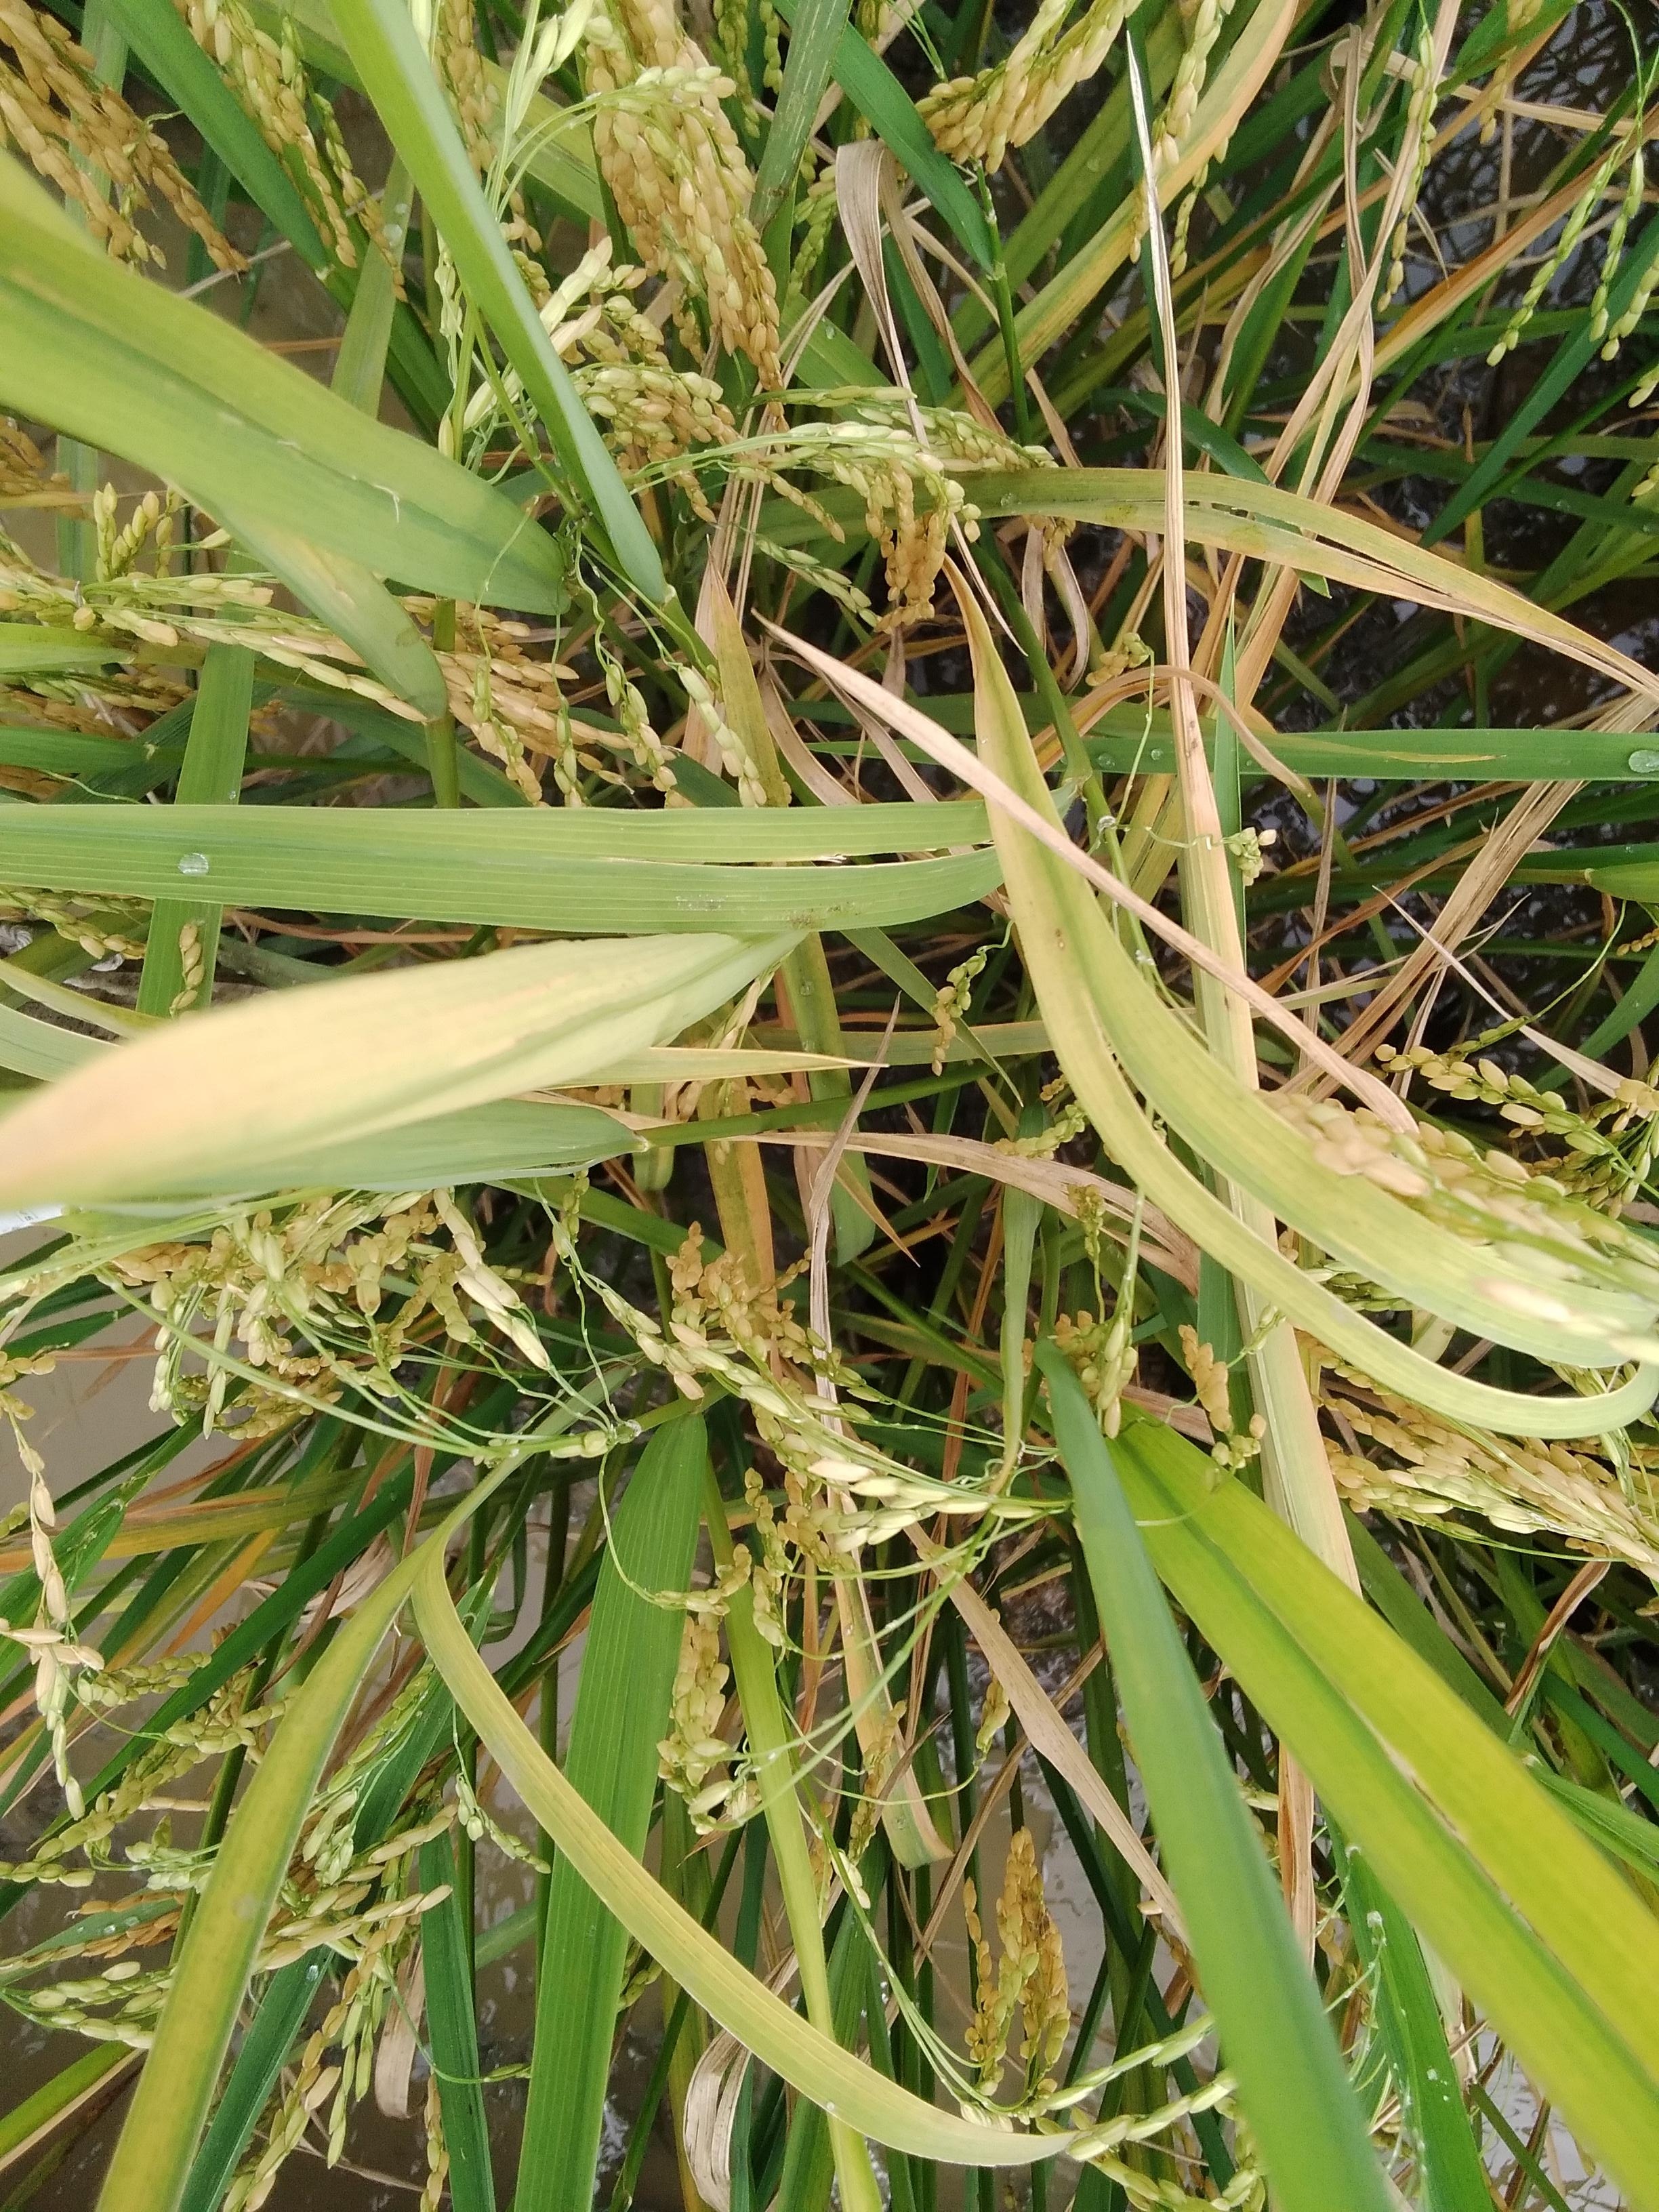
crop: rice
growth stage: ripening
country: Nigeria
